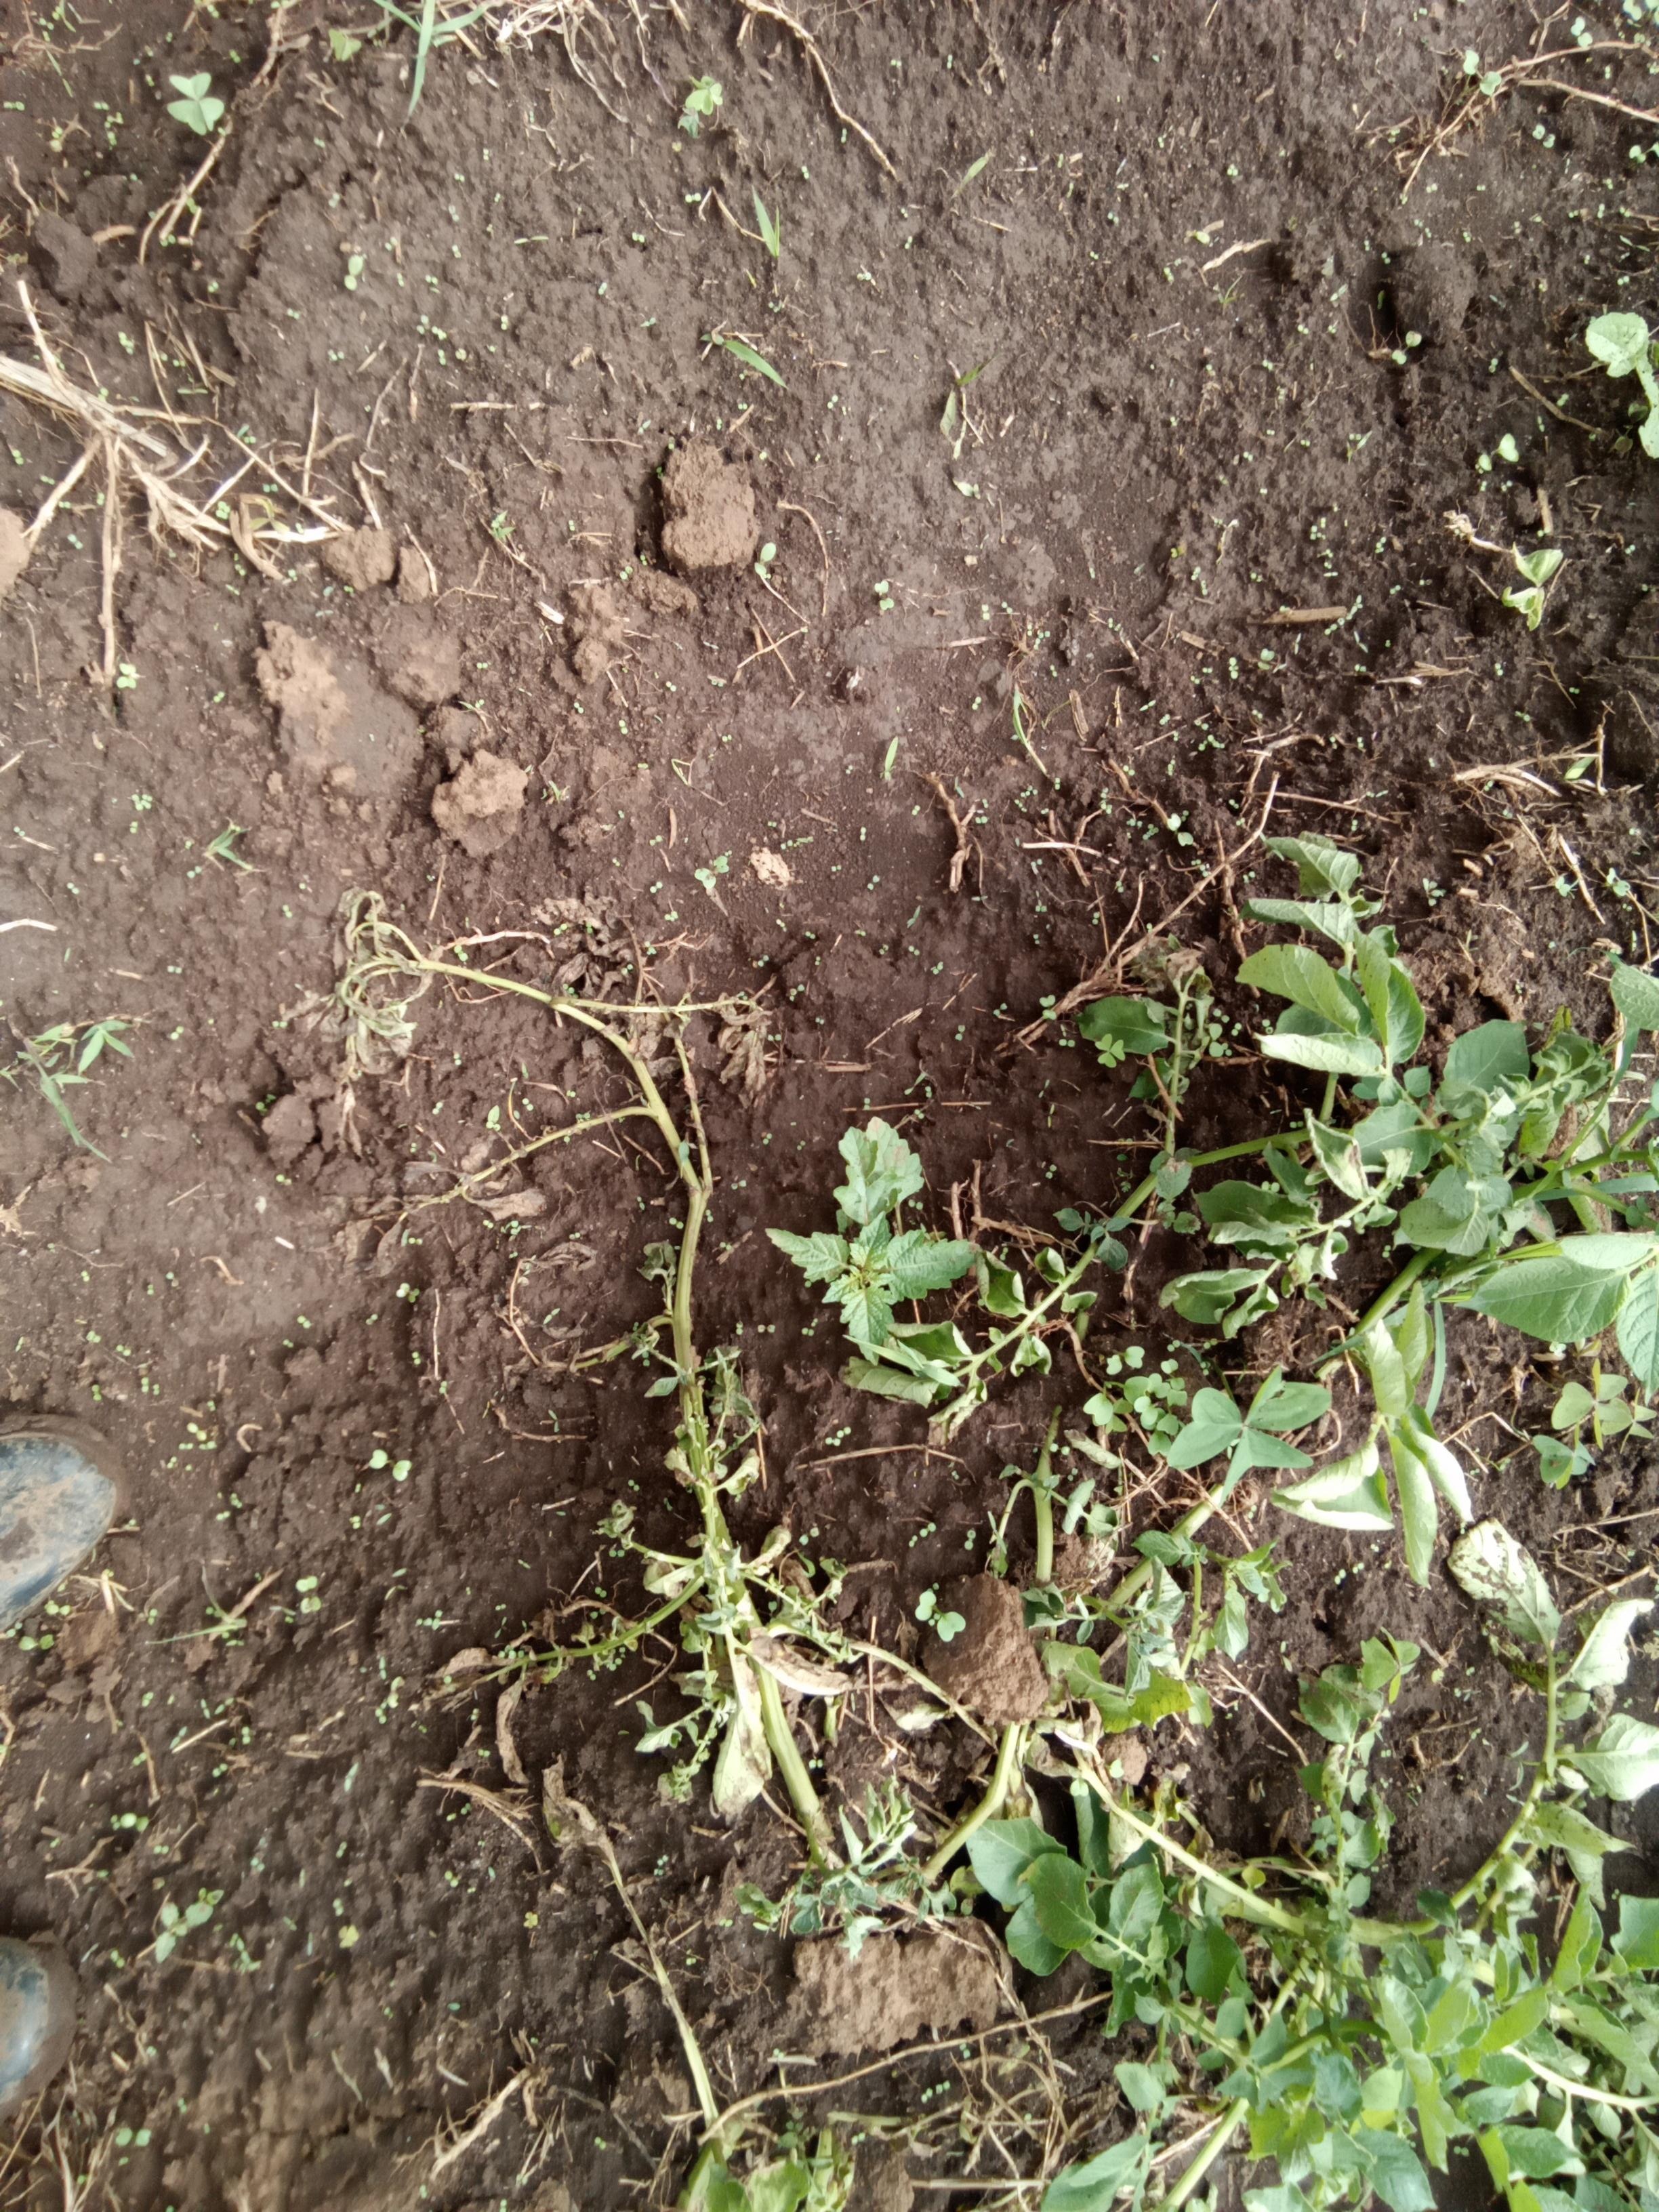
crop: potato
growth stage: vegetative
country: Kenya
